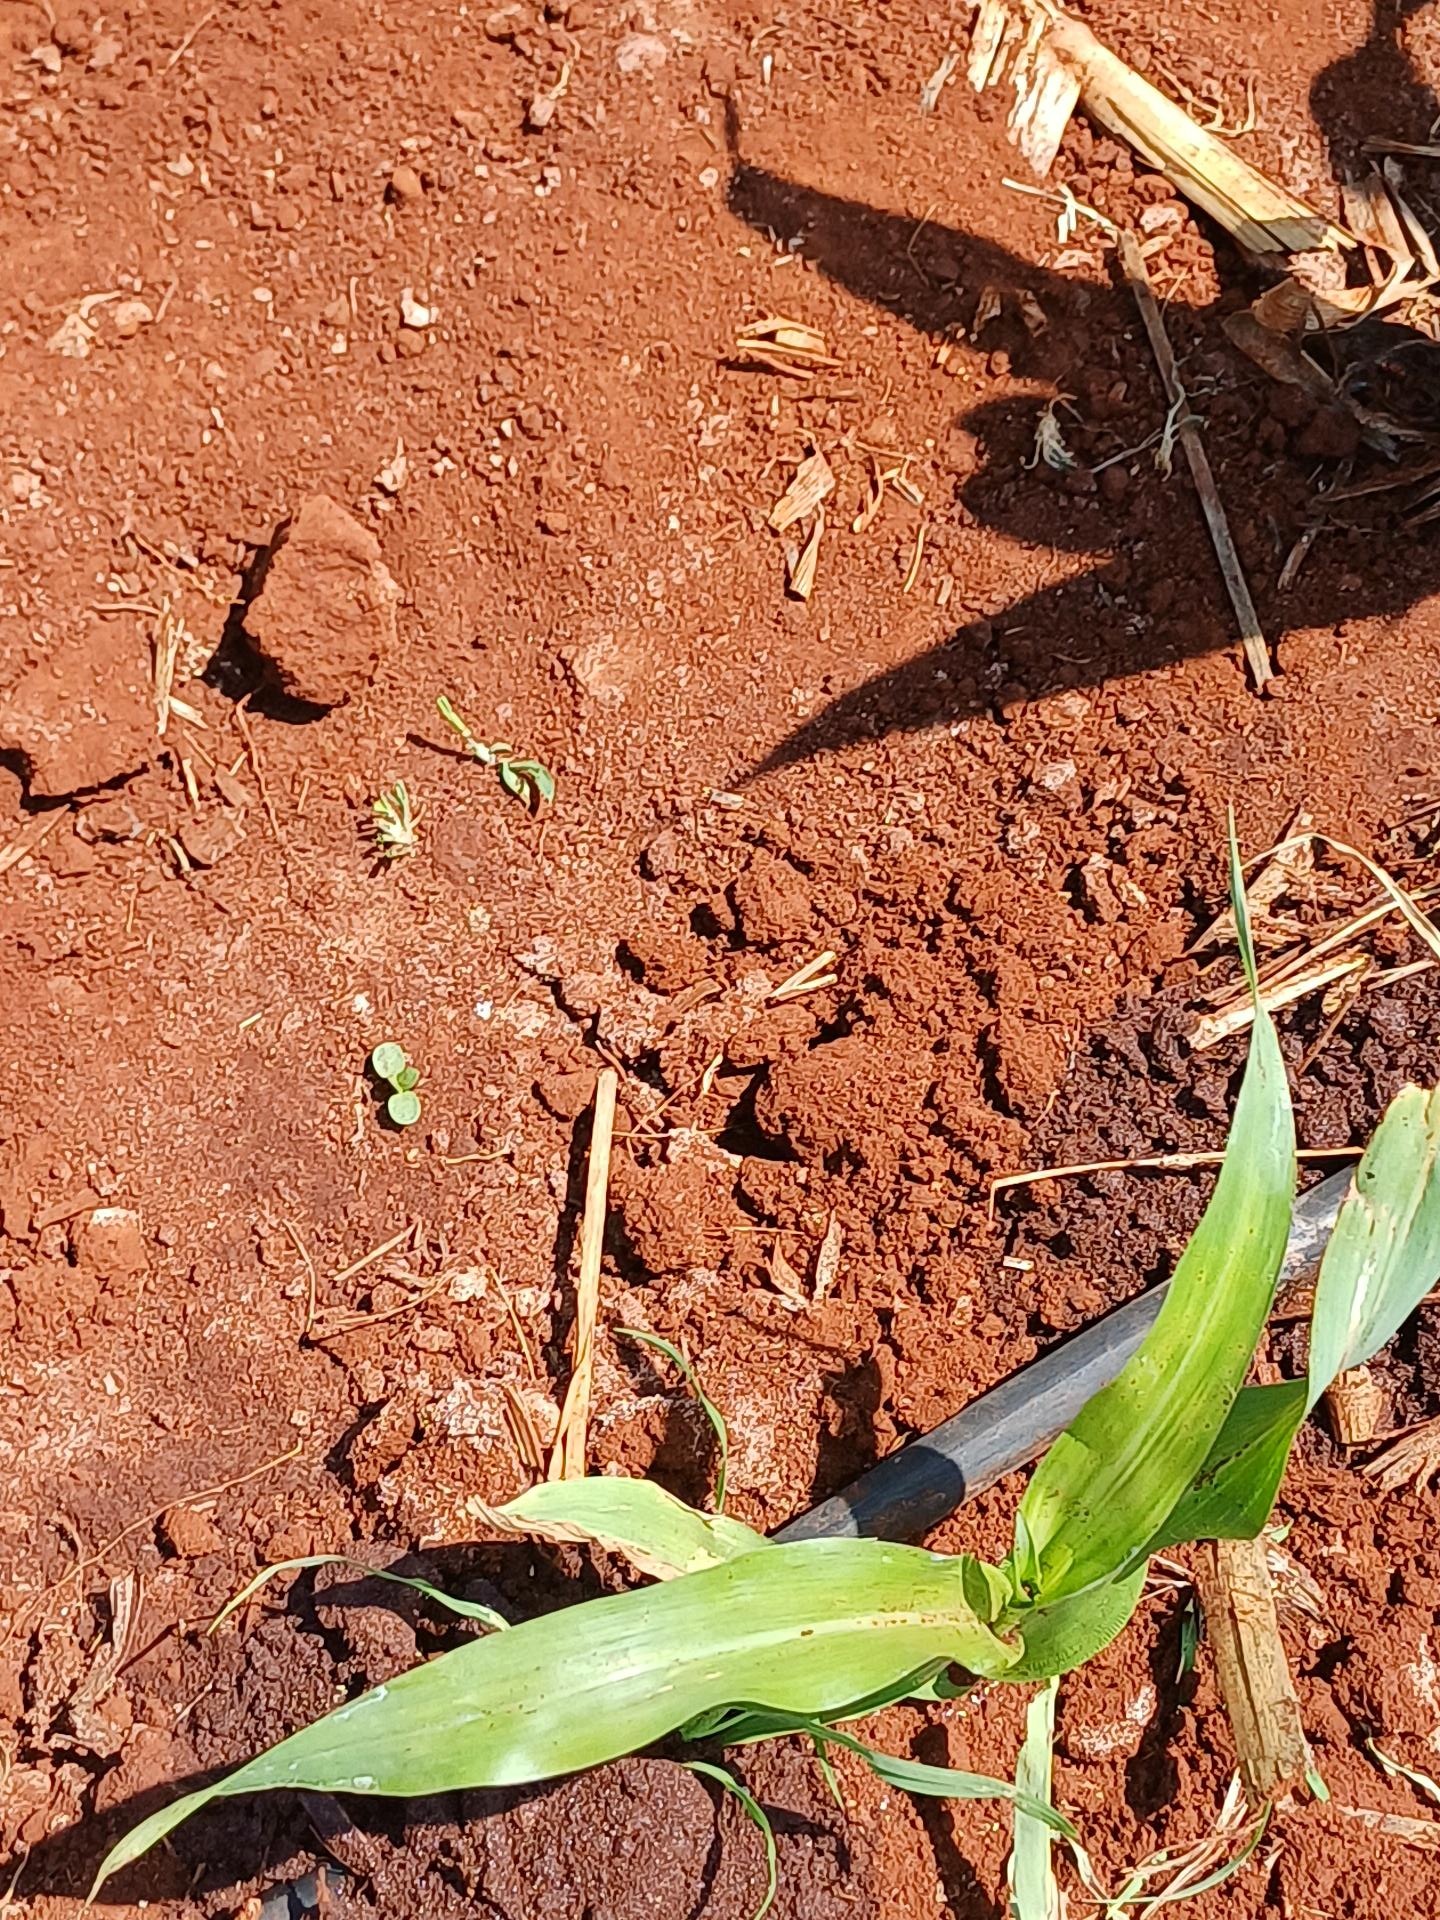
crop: sorghum
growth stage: vegetative
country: Kenya
